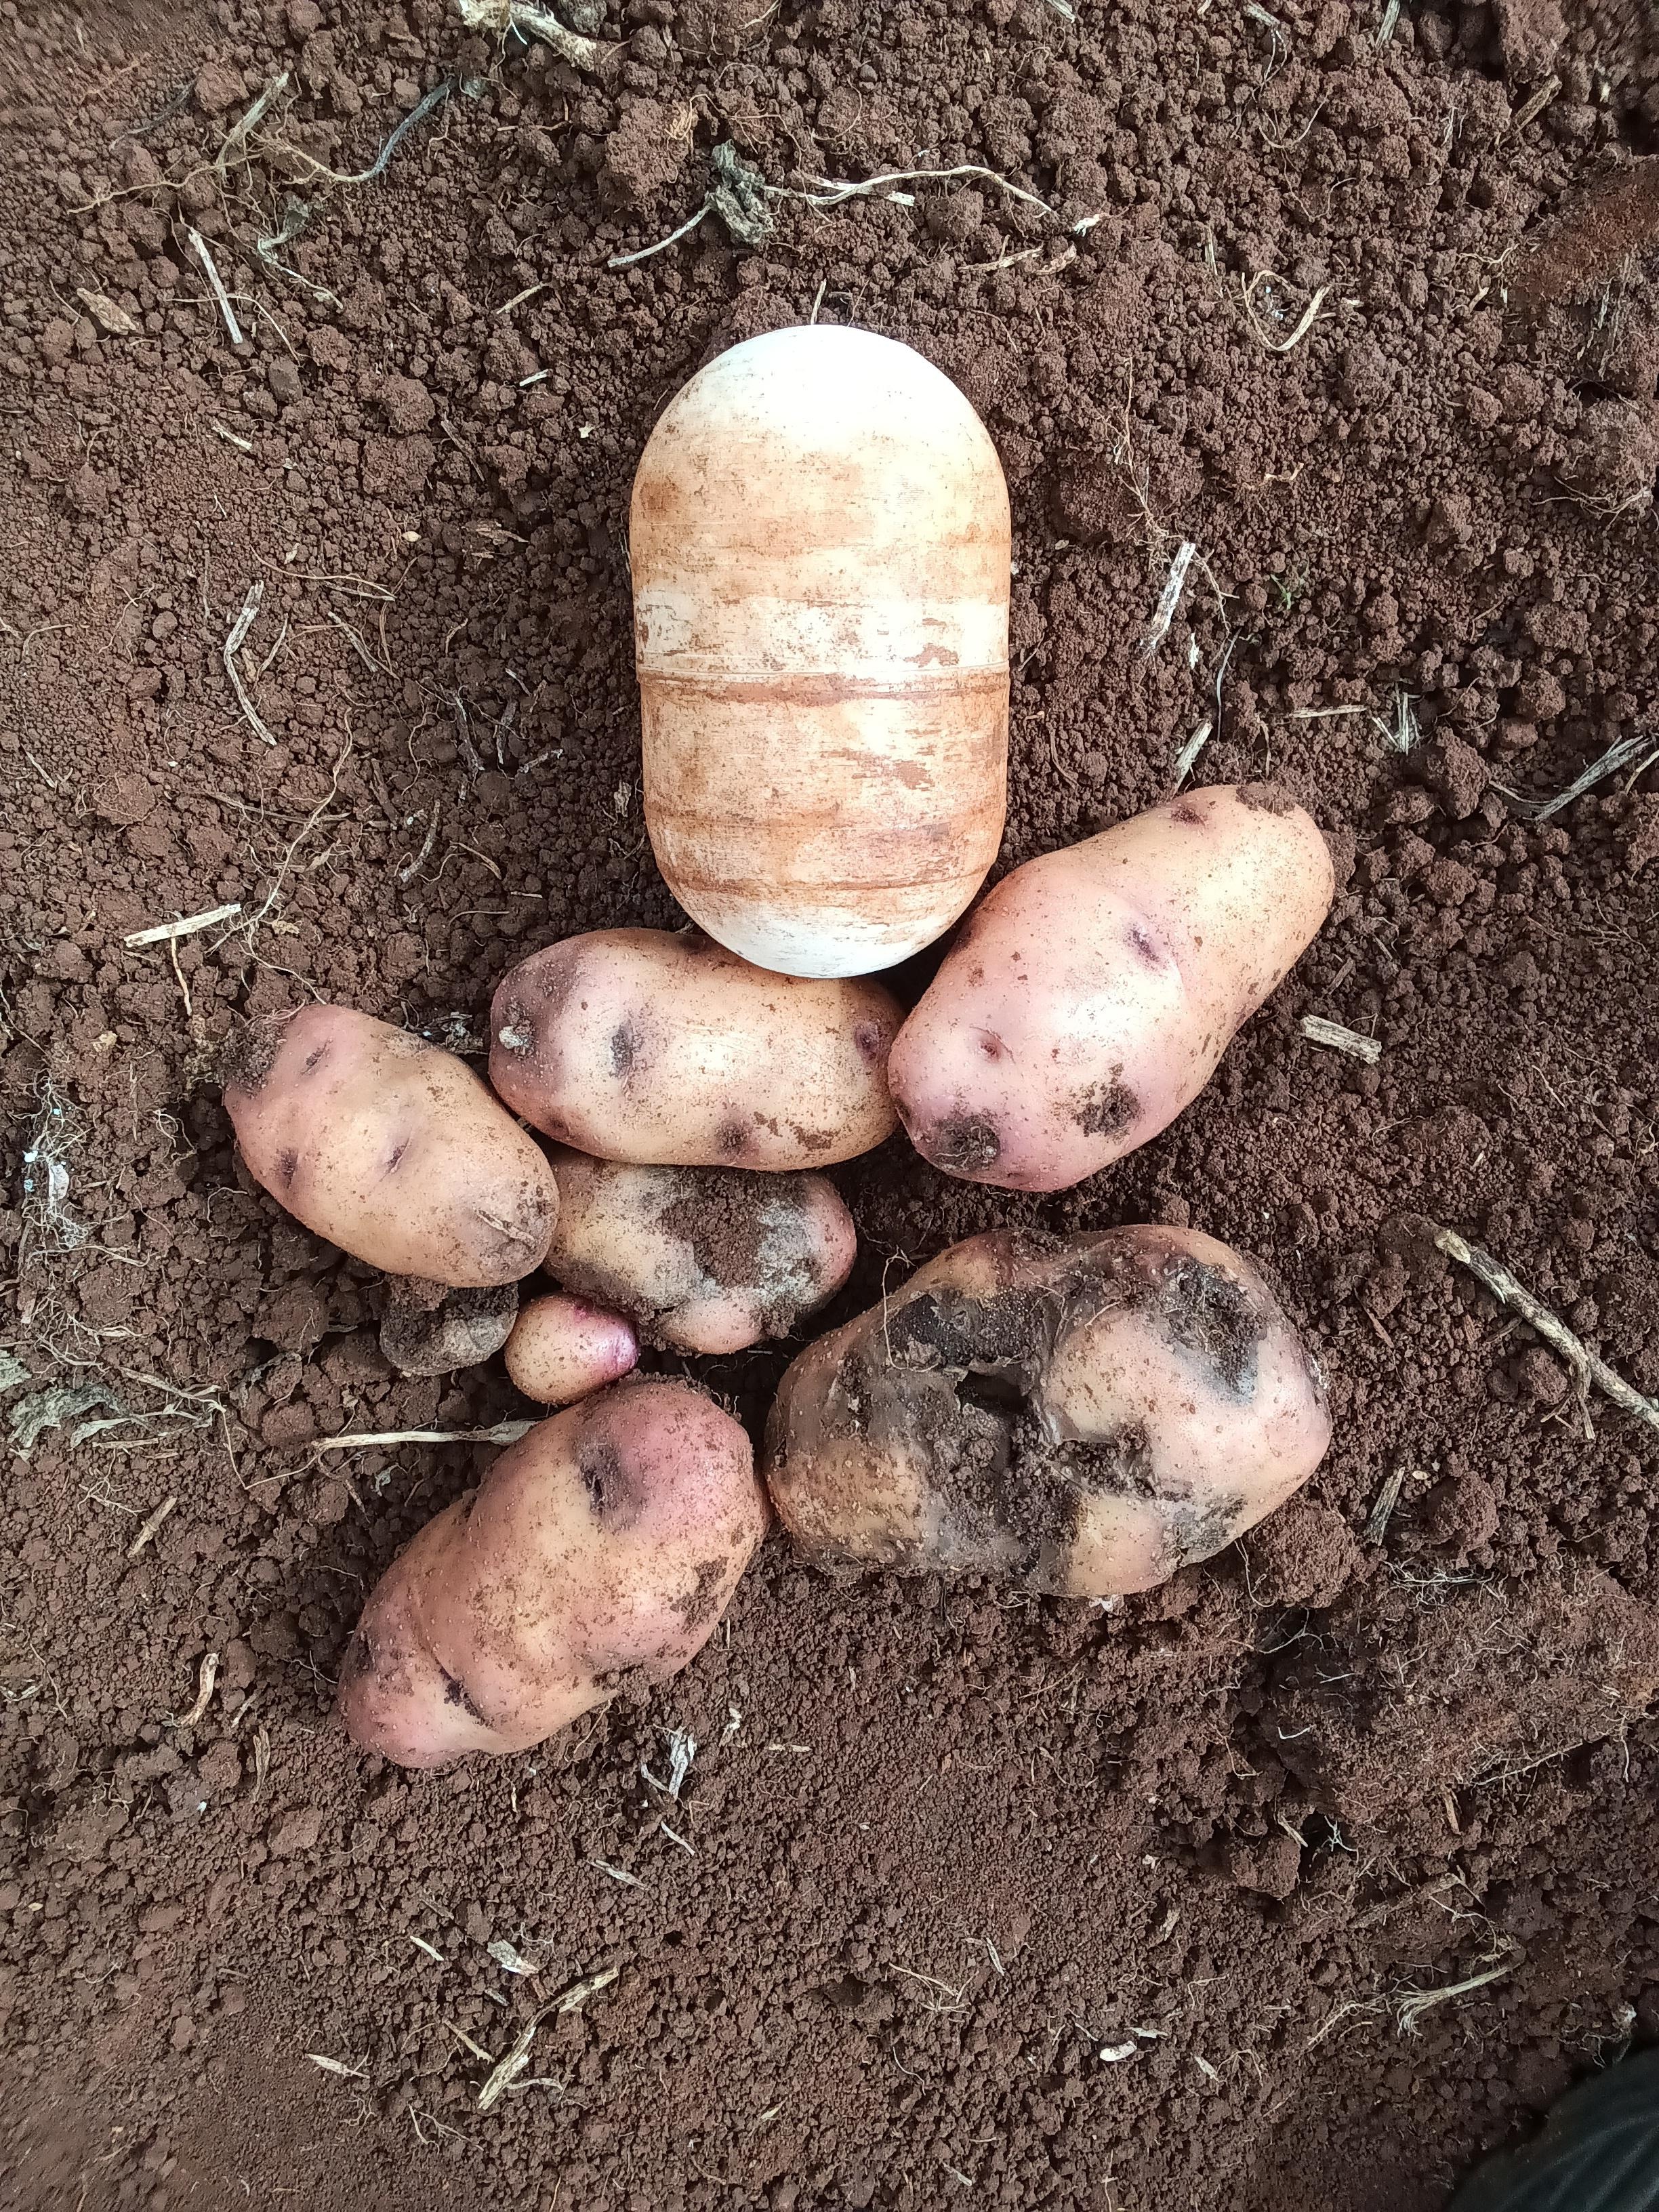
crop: potato
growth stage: harvest
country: Kenya
